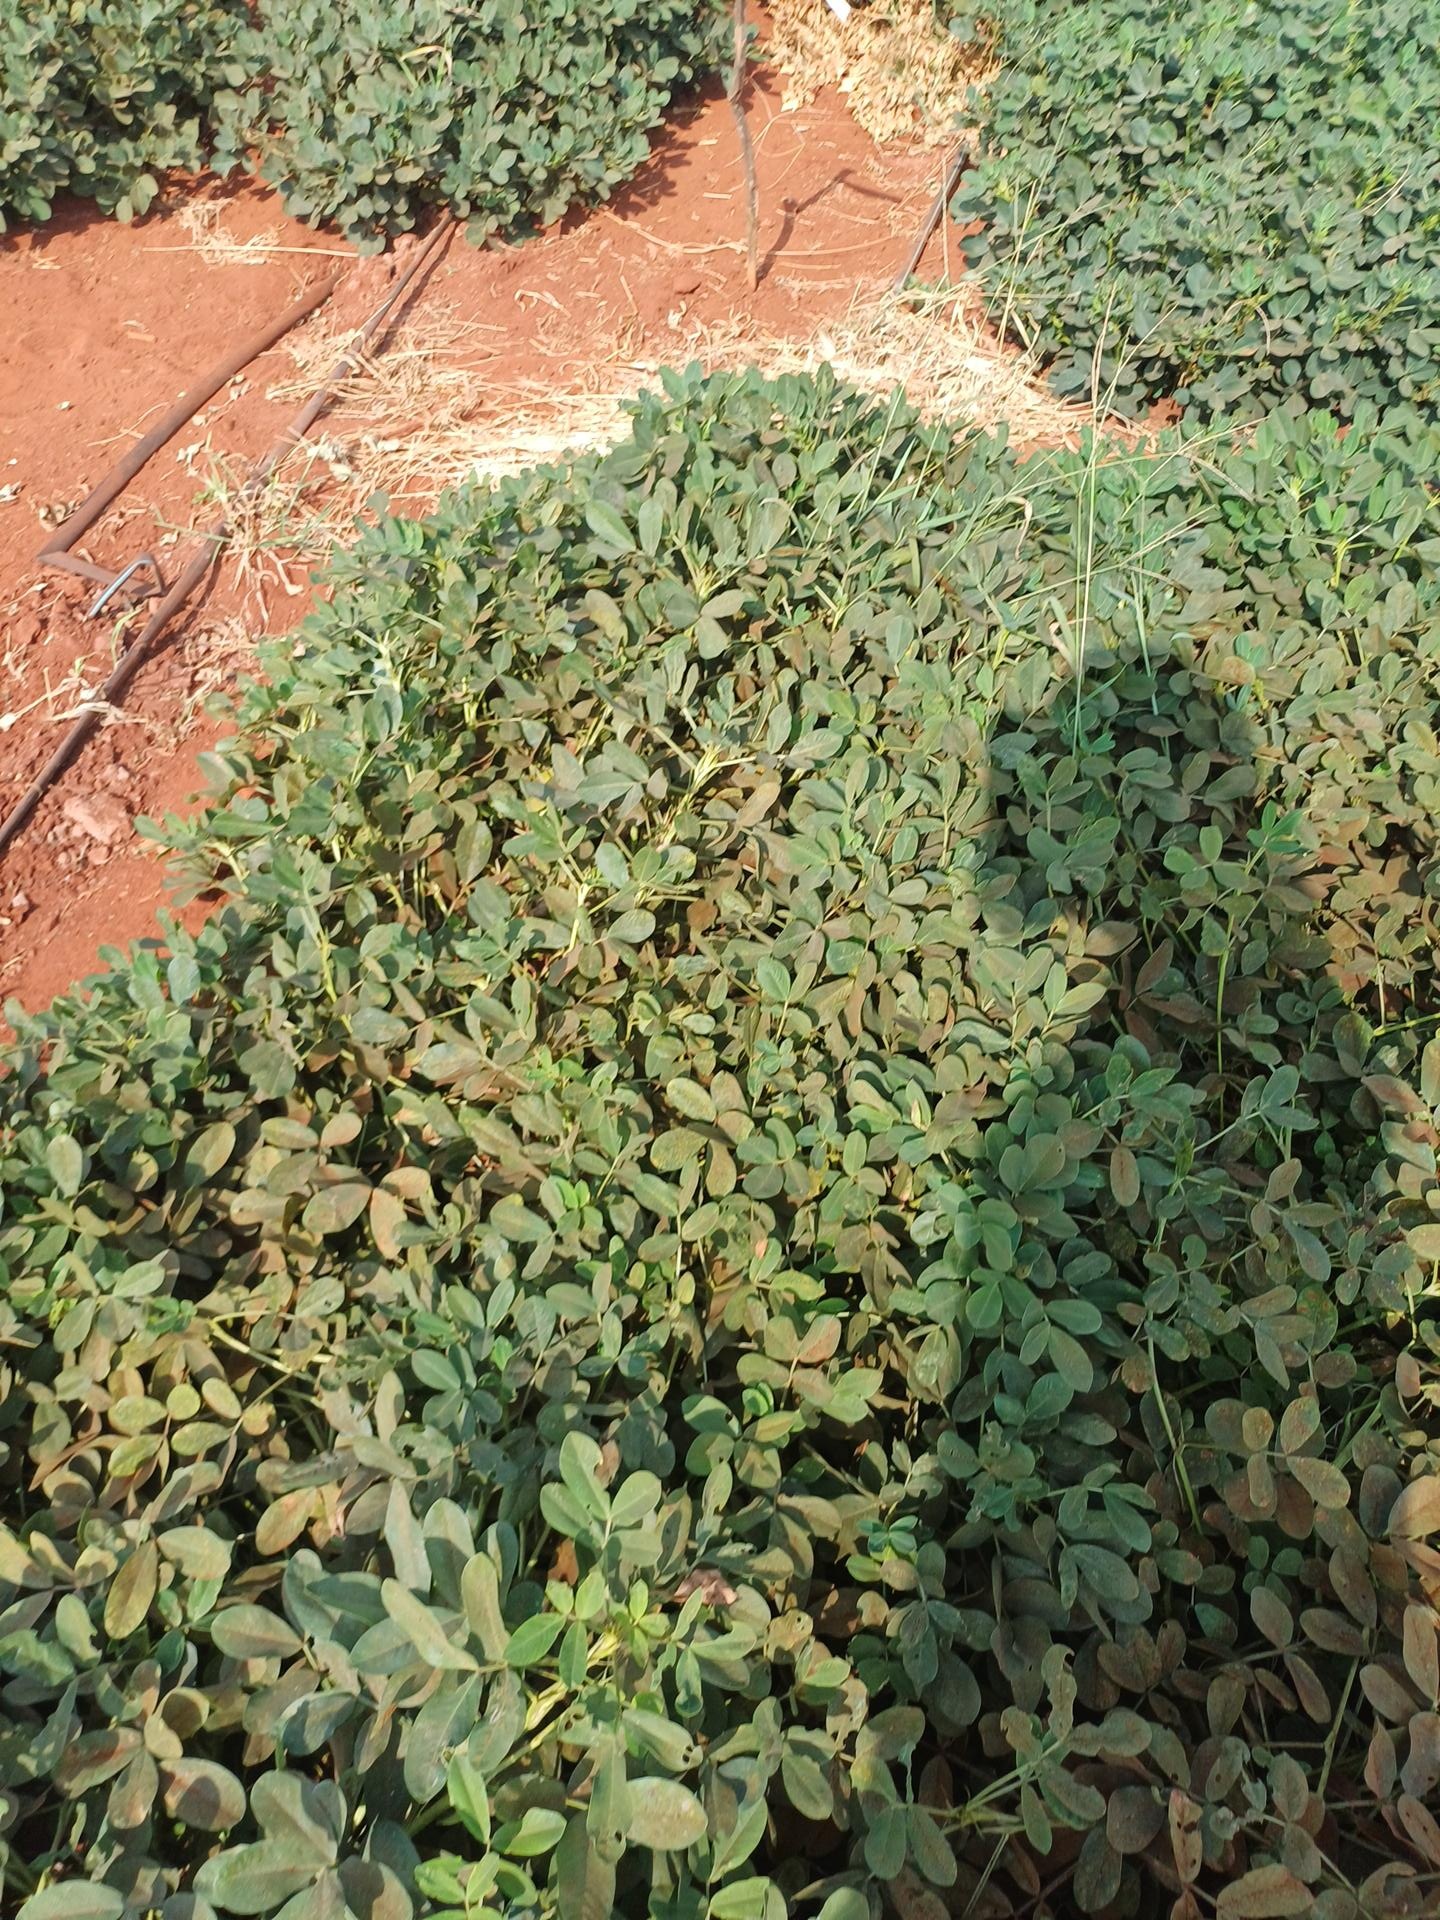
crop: groundnut
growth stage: maturity
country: Kenya
